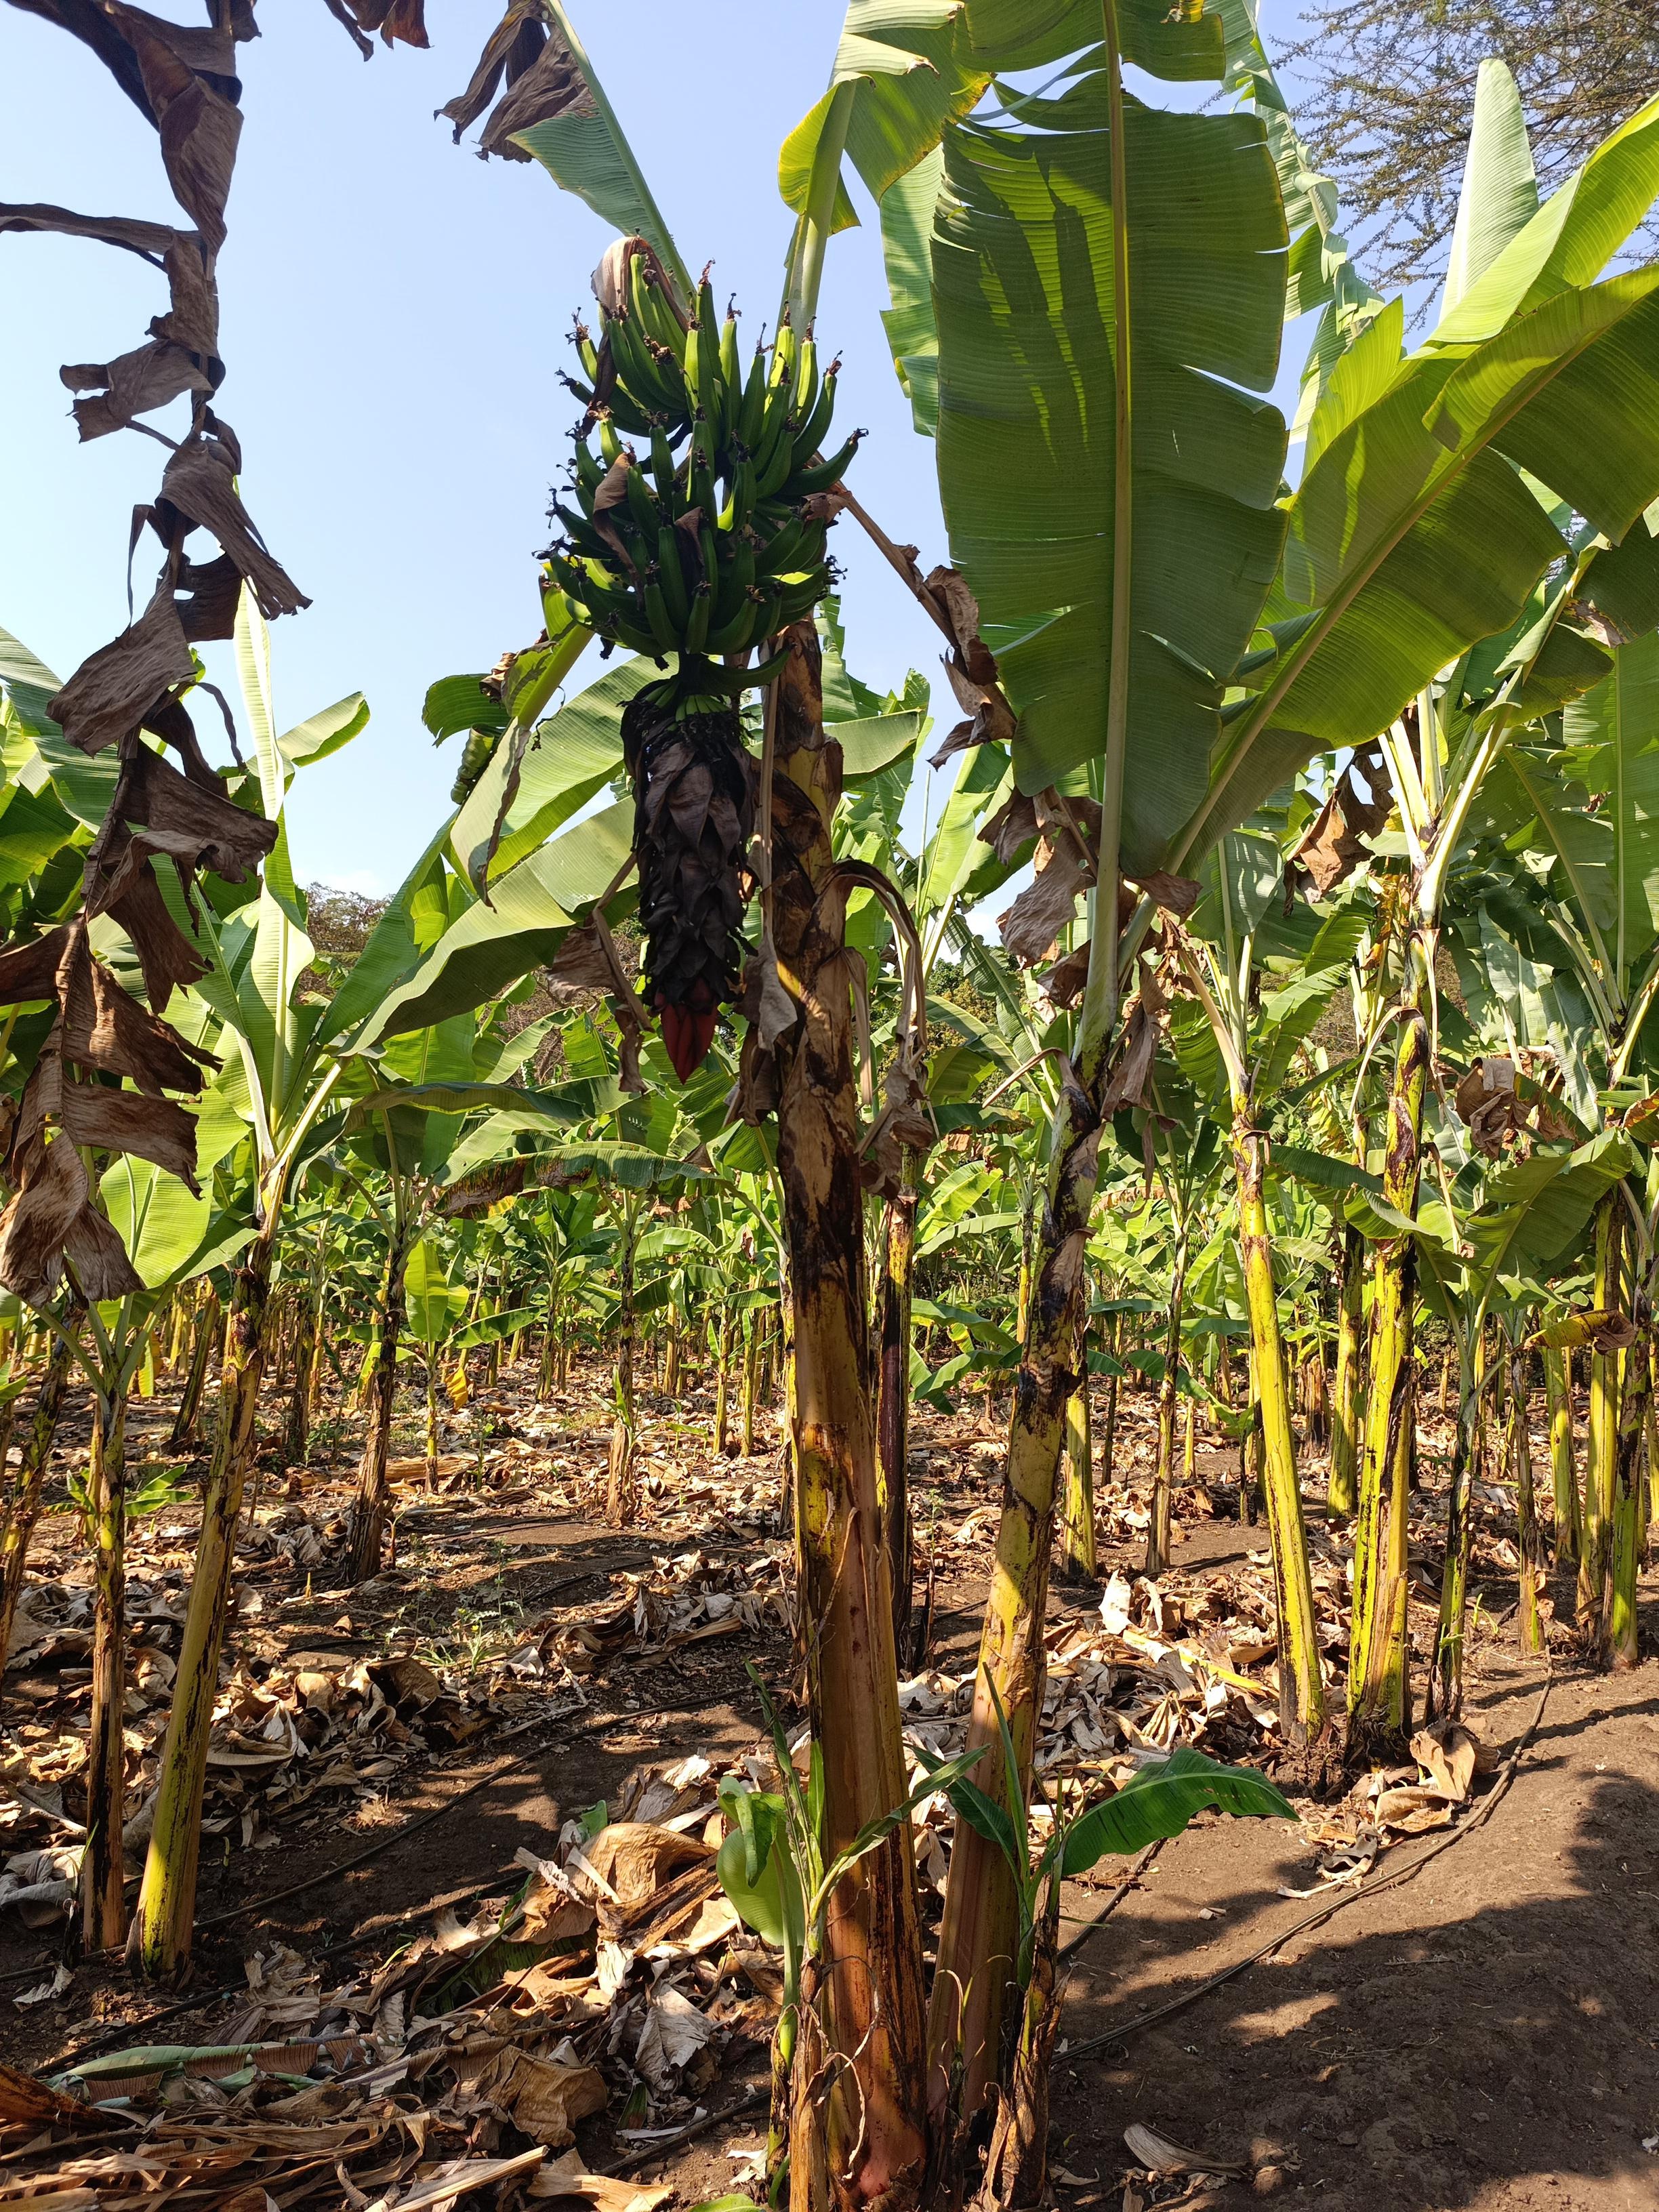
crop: banana
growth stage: vegetative
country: Tanzania
